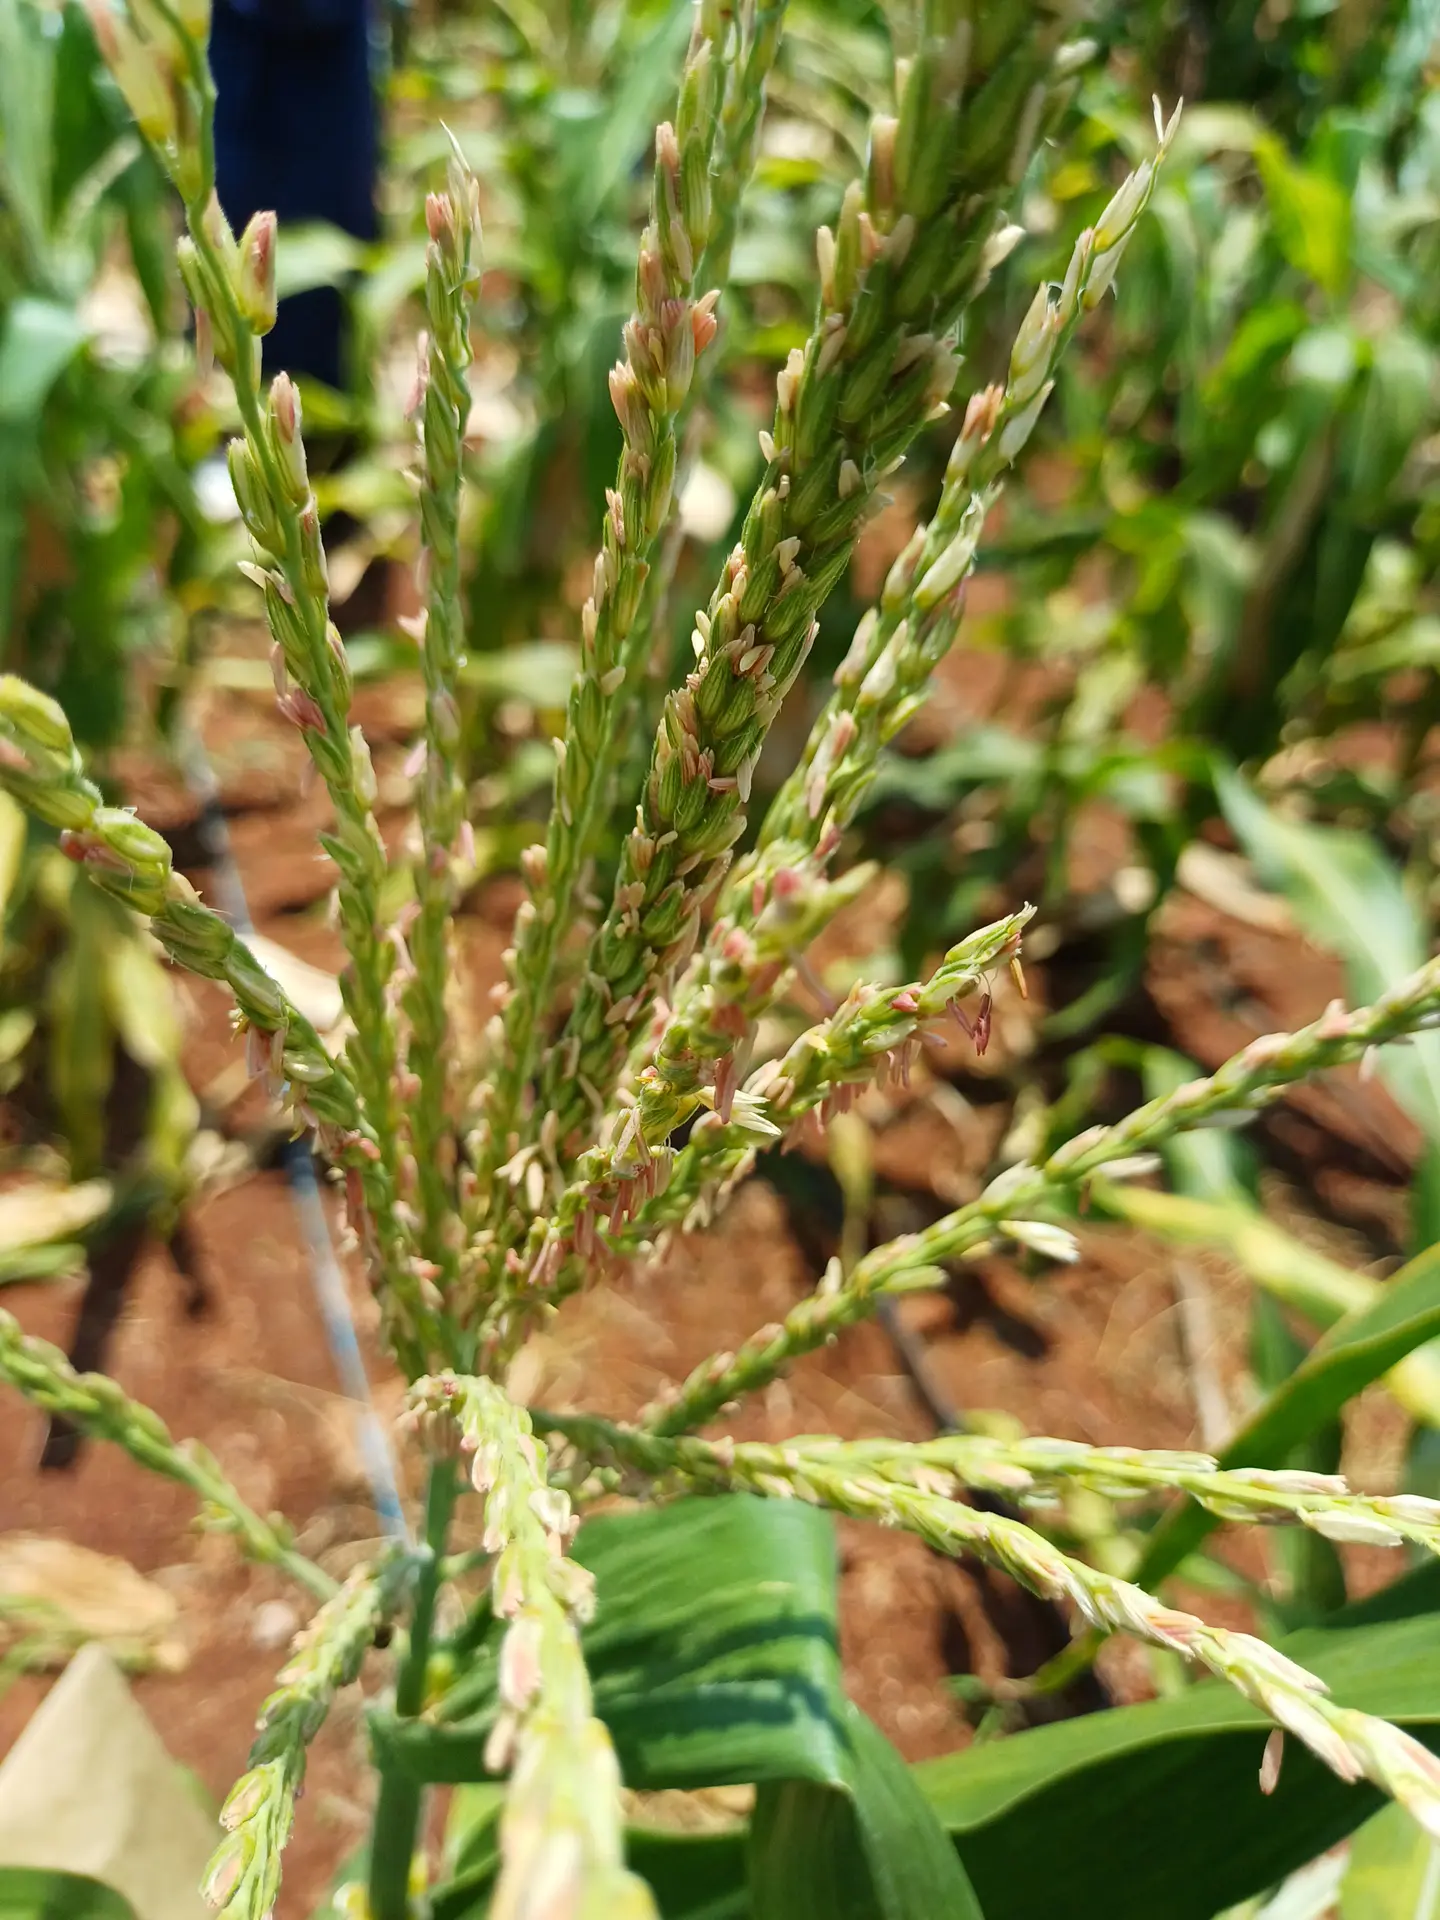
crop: maize
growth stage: flowering
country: Kenya
